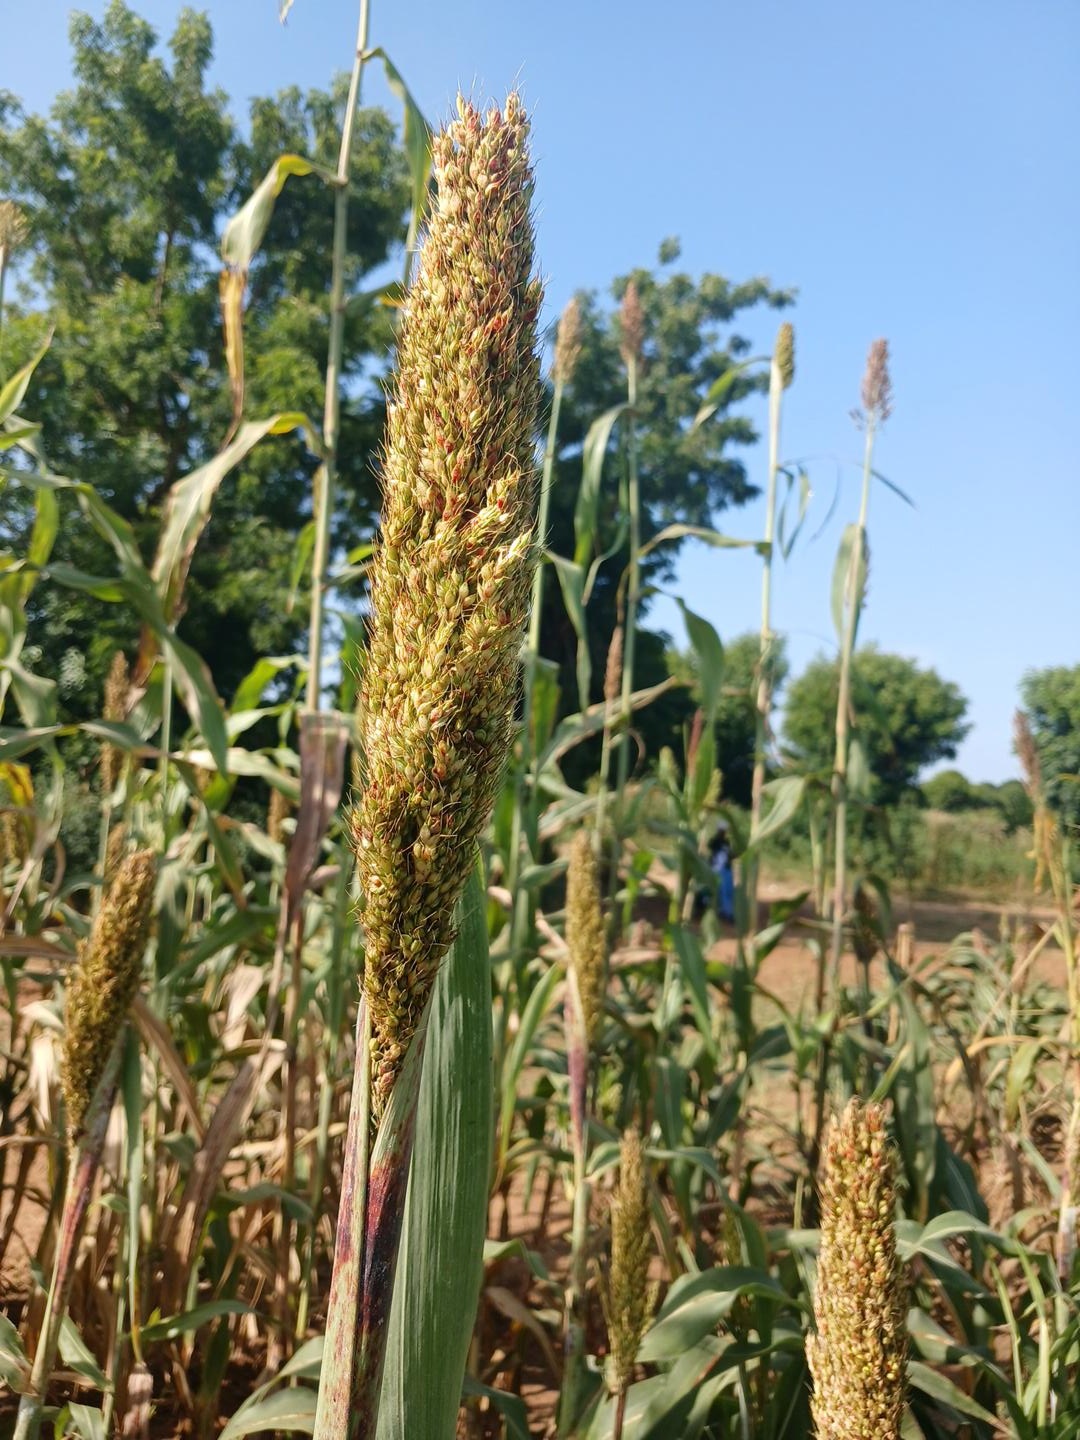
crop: sorghum
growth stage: filling grain
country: Senegal
